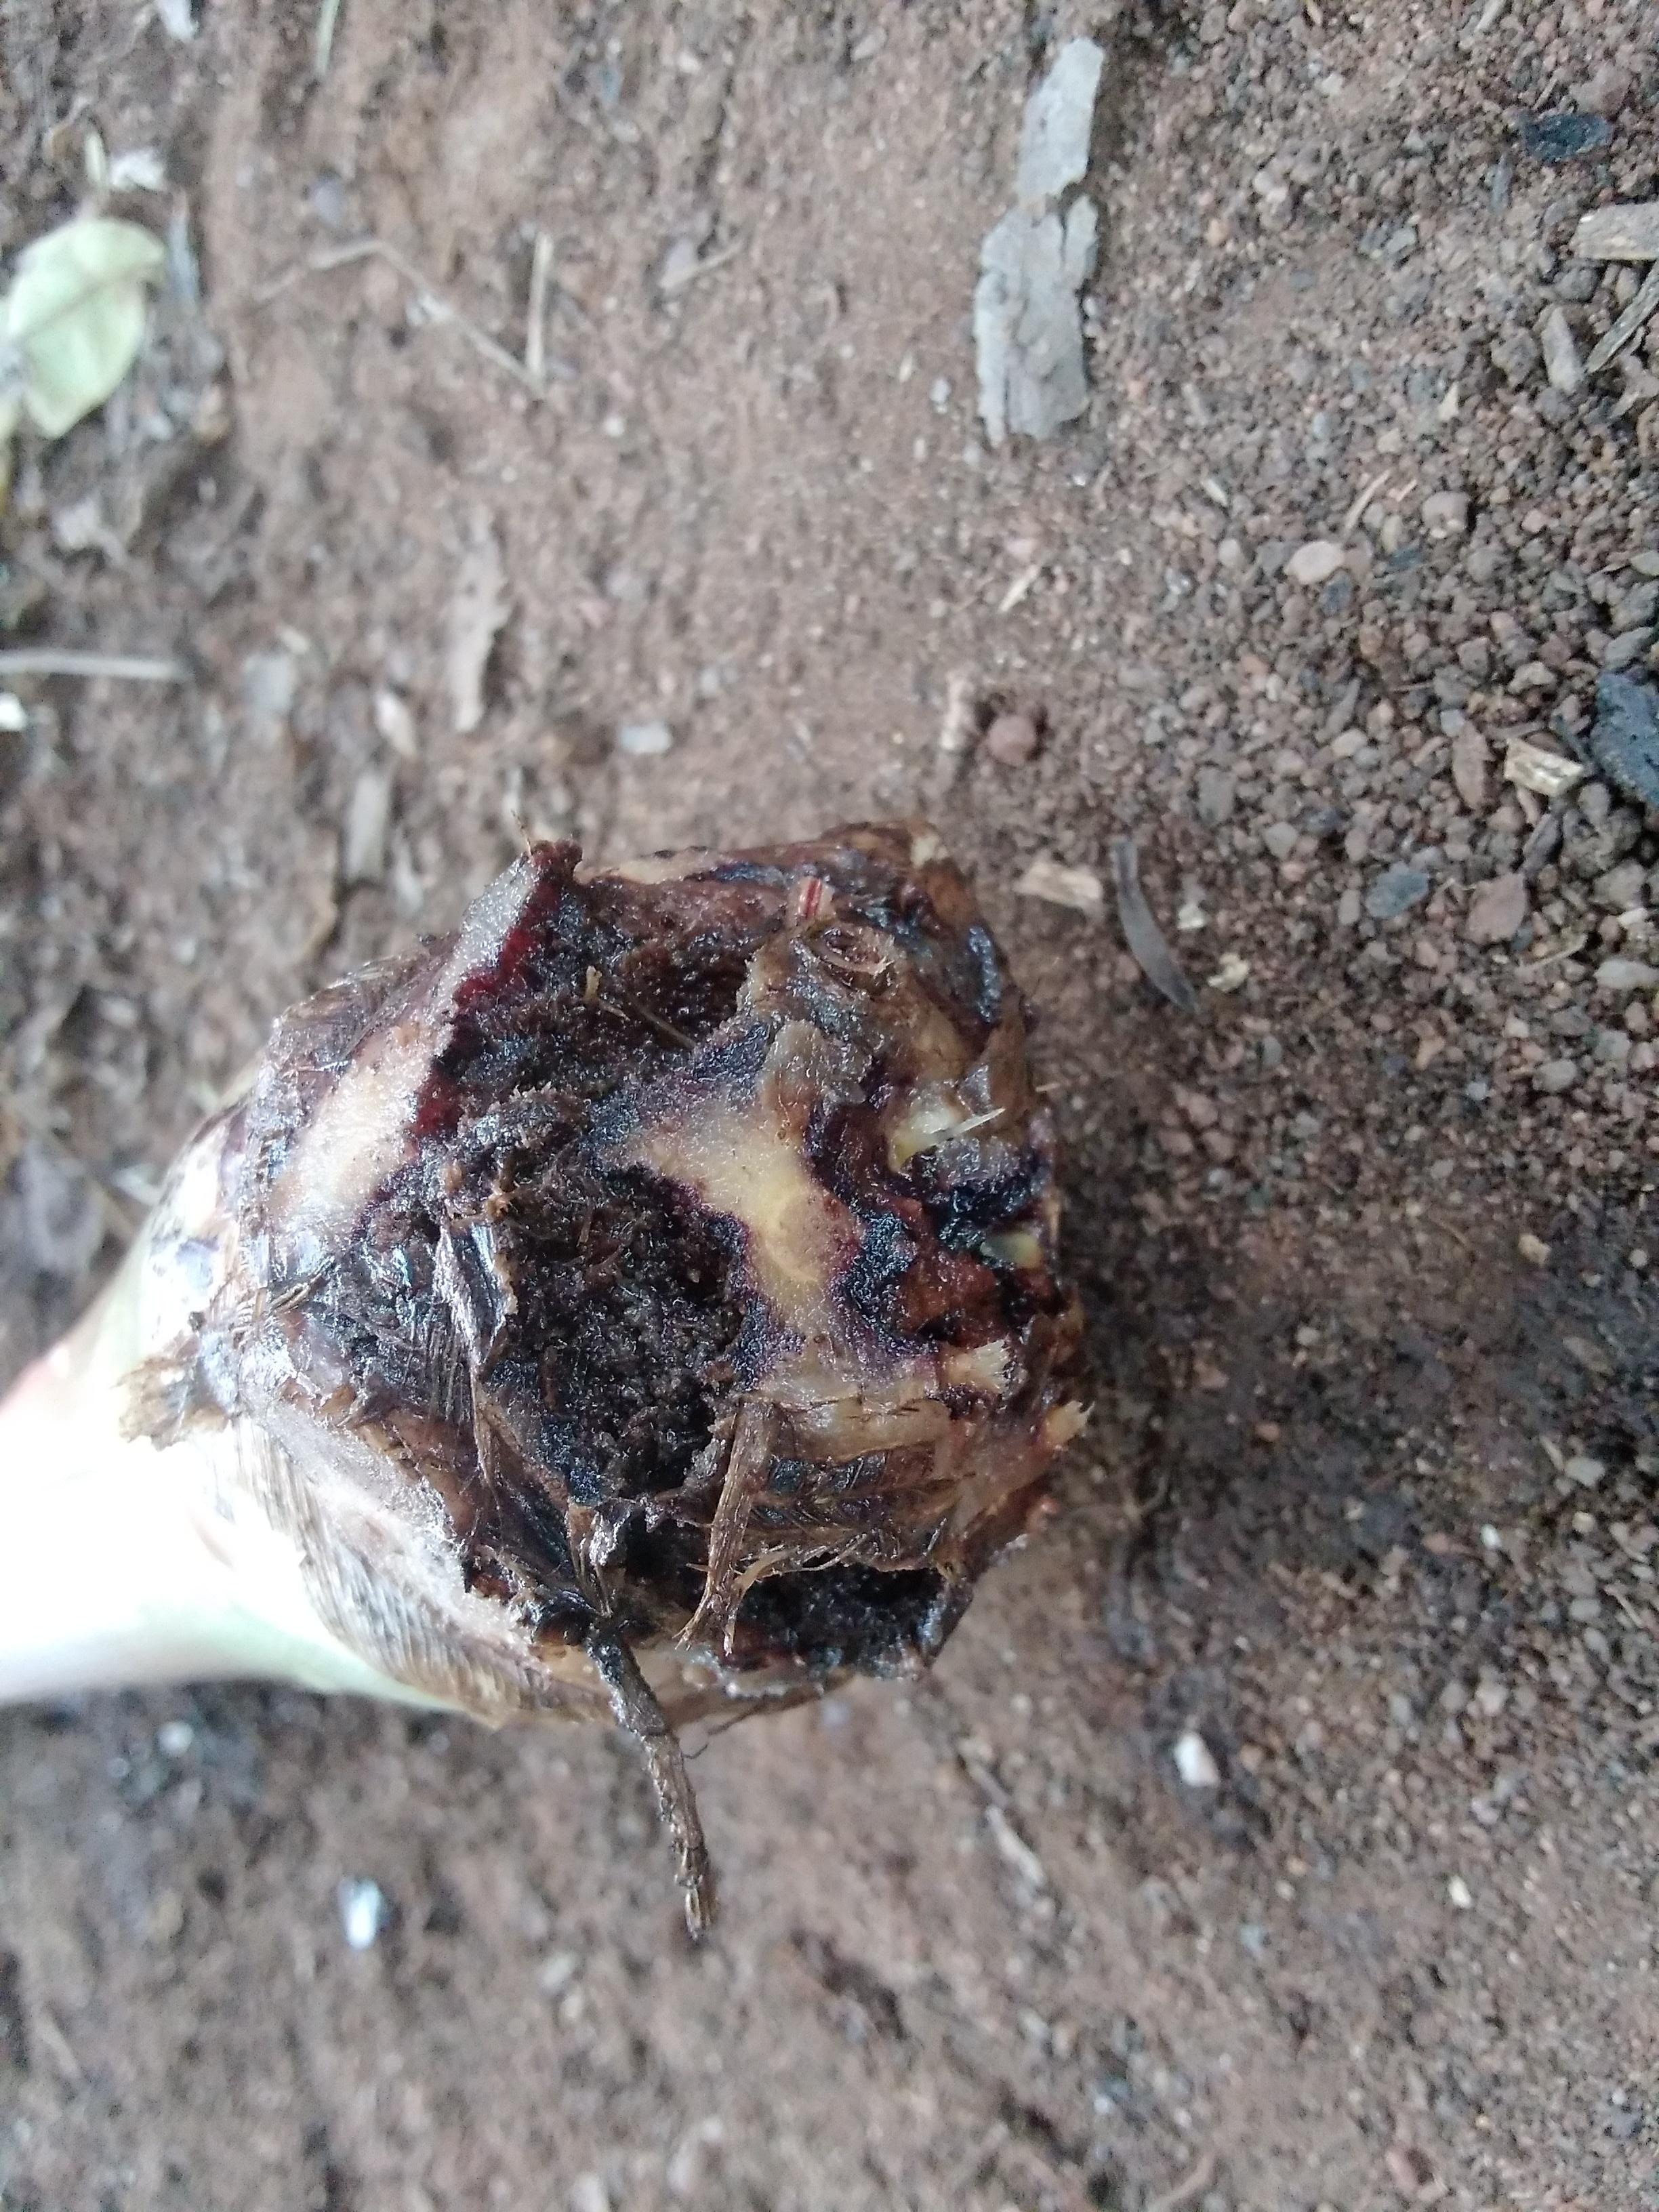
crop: banana
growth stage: vegetative
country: Tanzania
